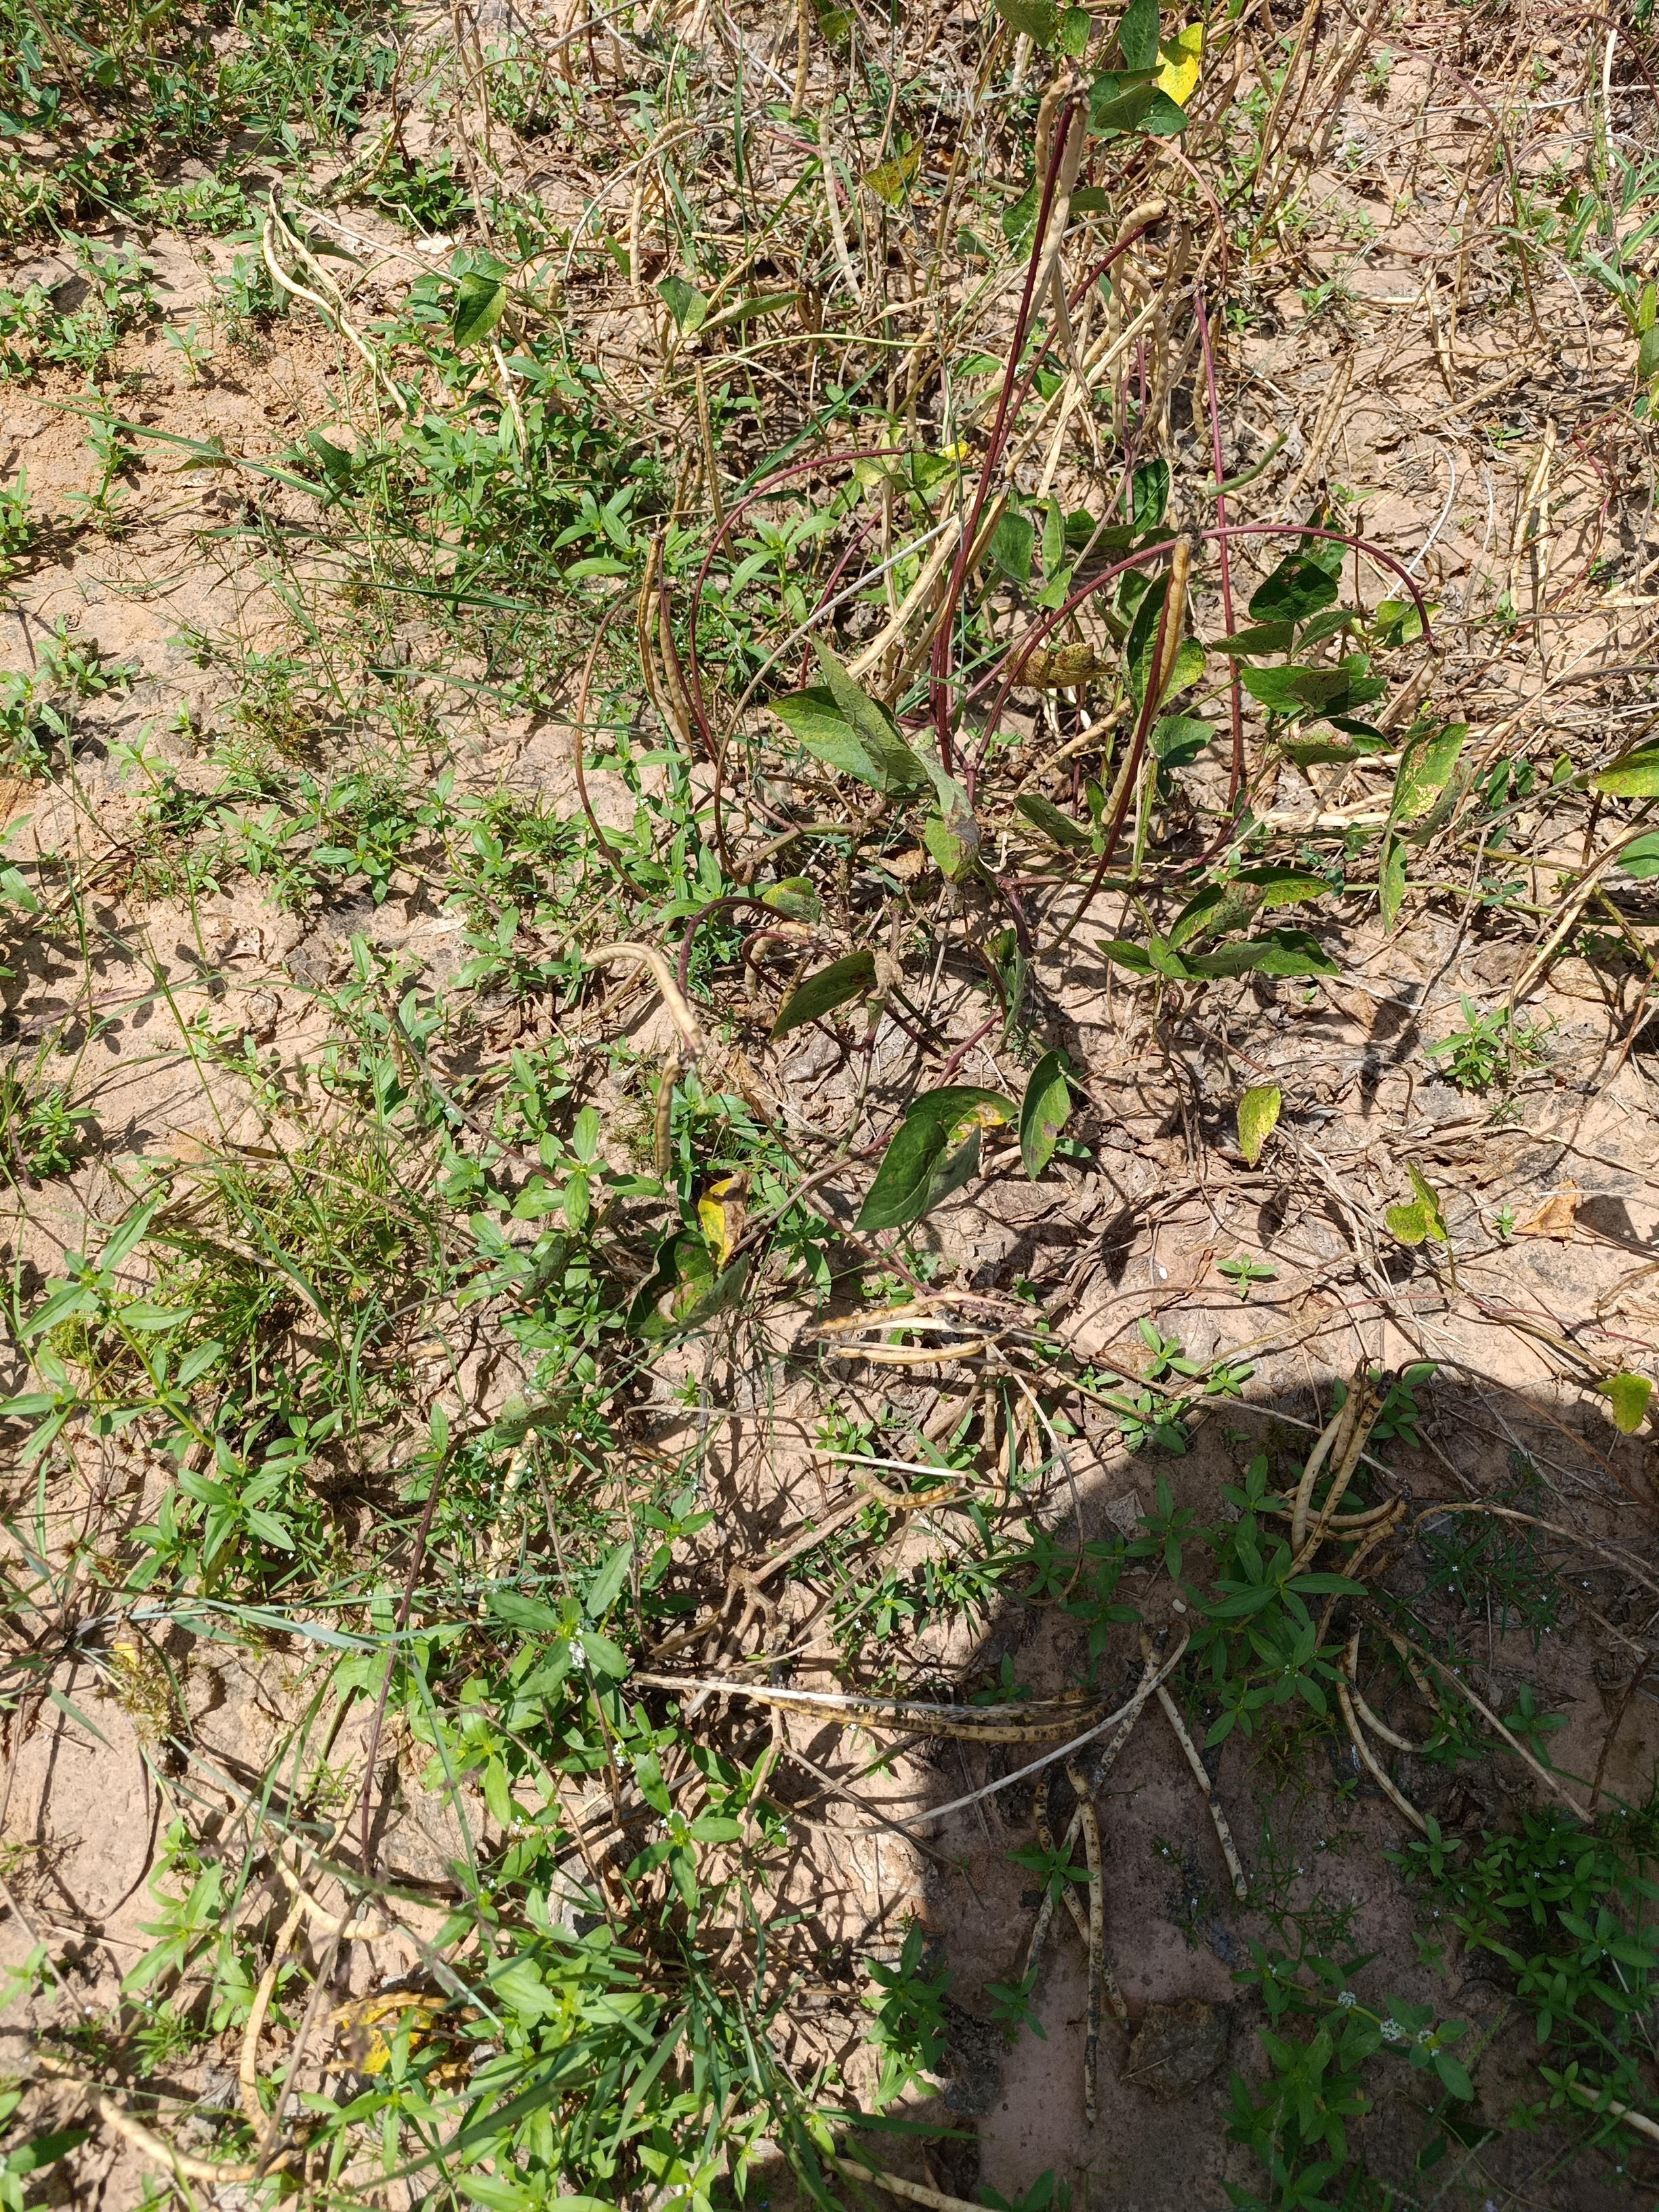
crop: cowpea
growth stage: maturity
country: Nigeria
